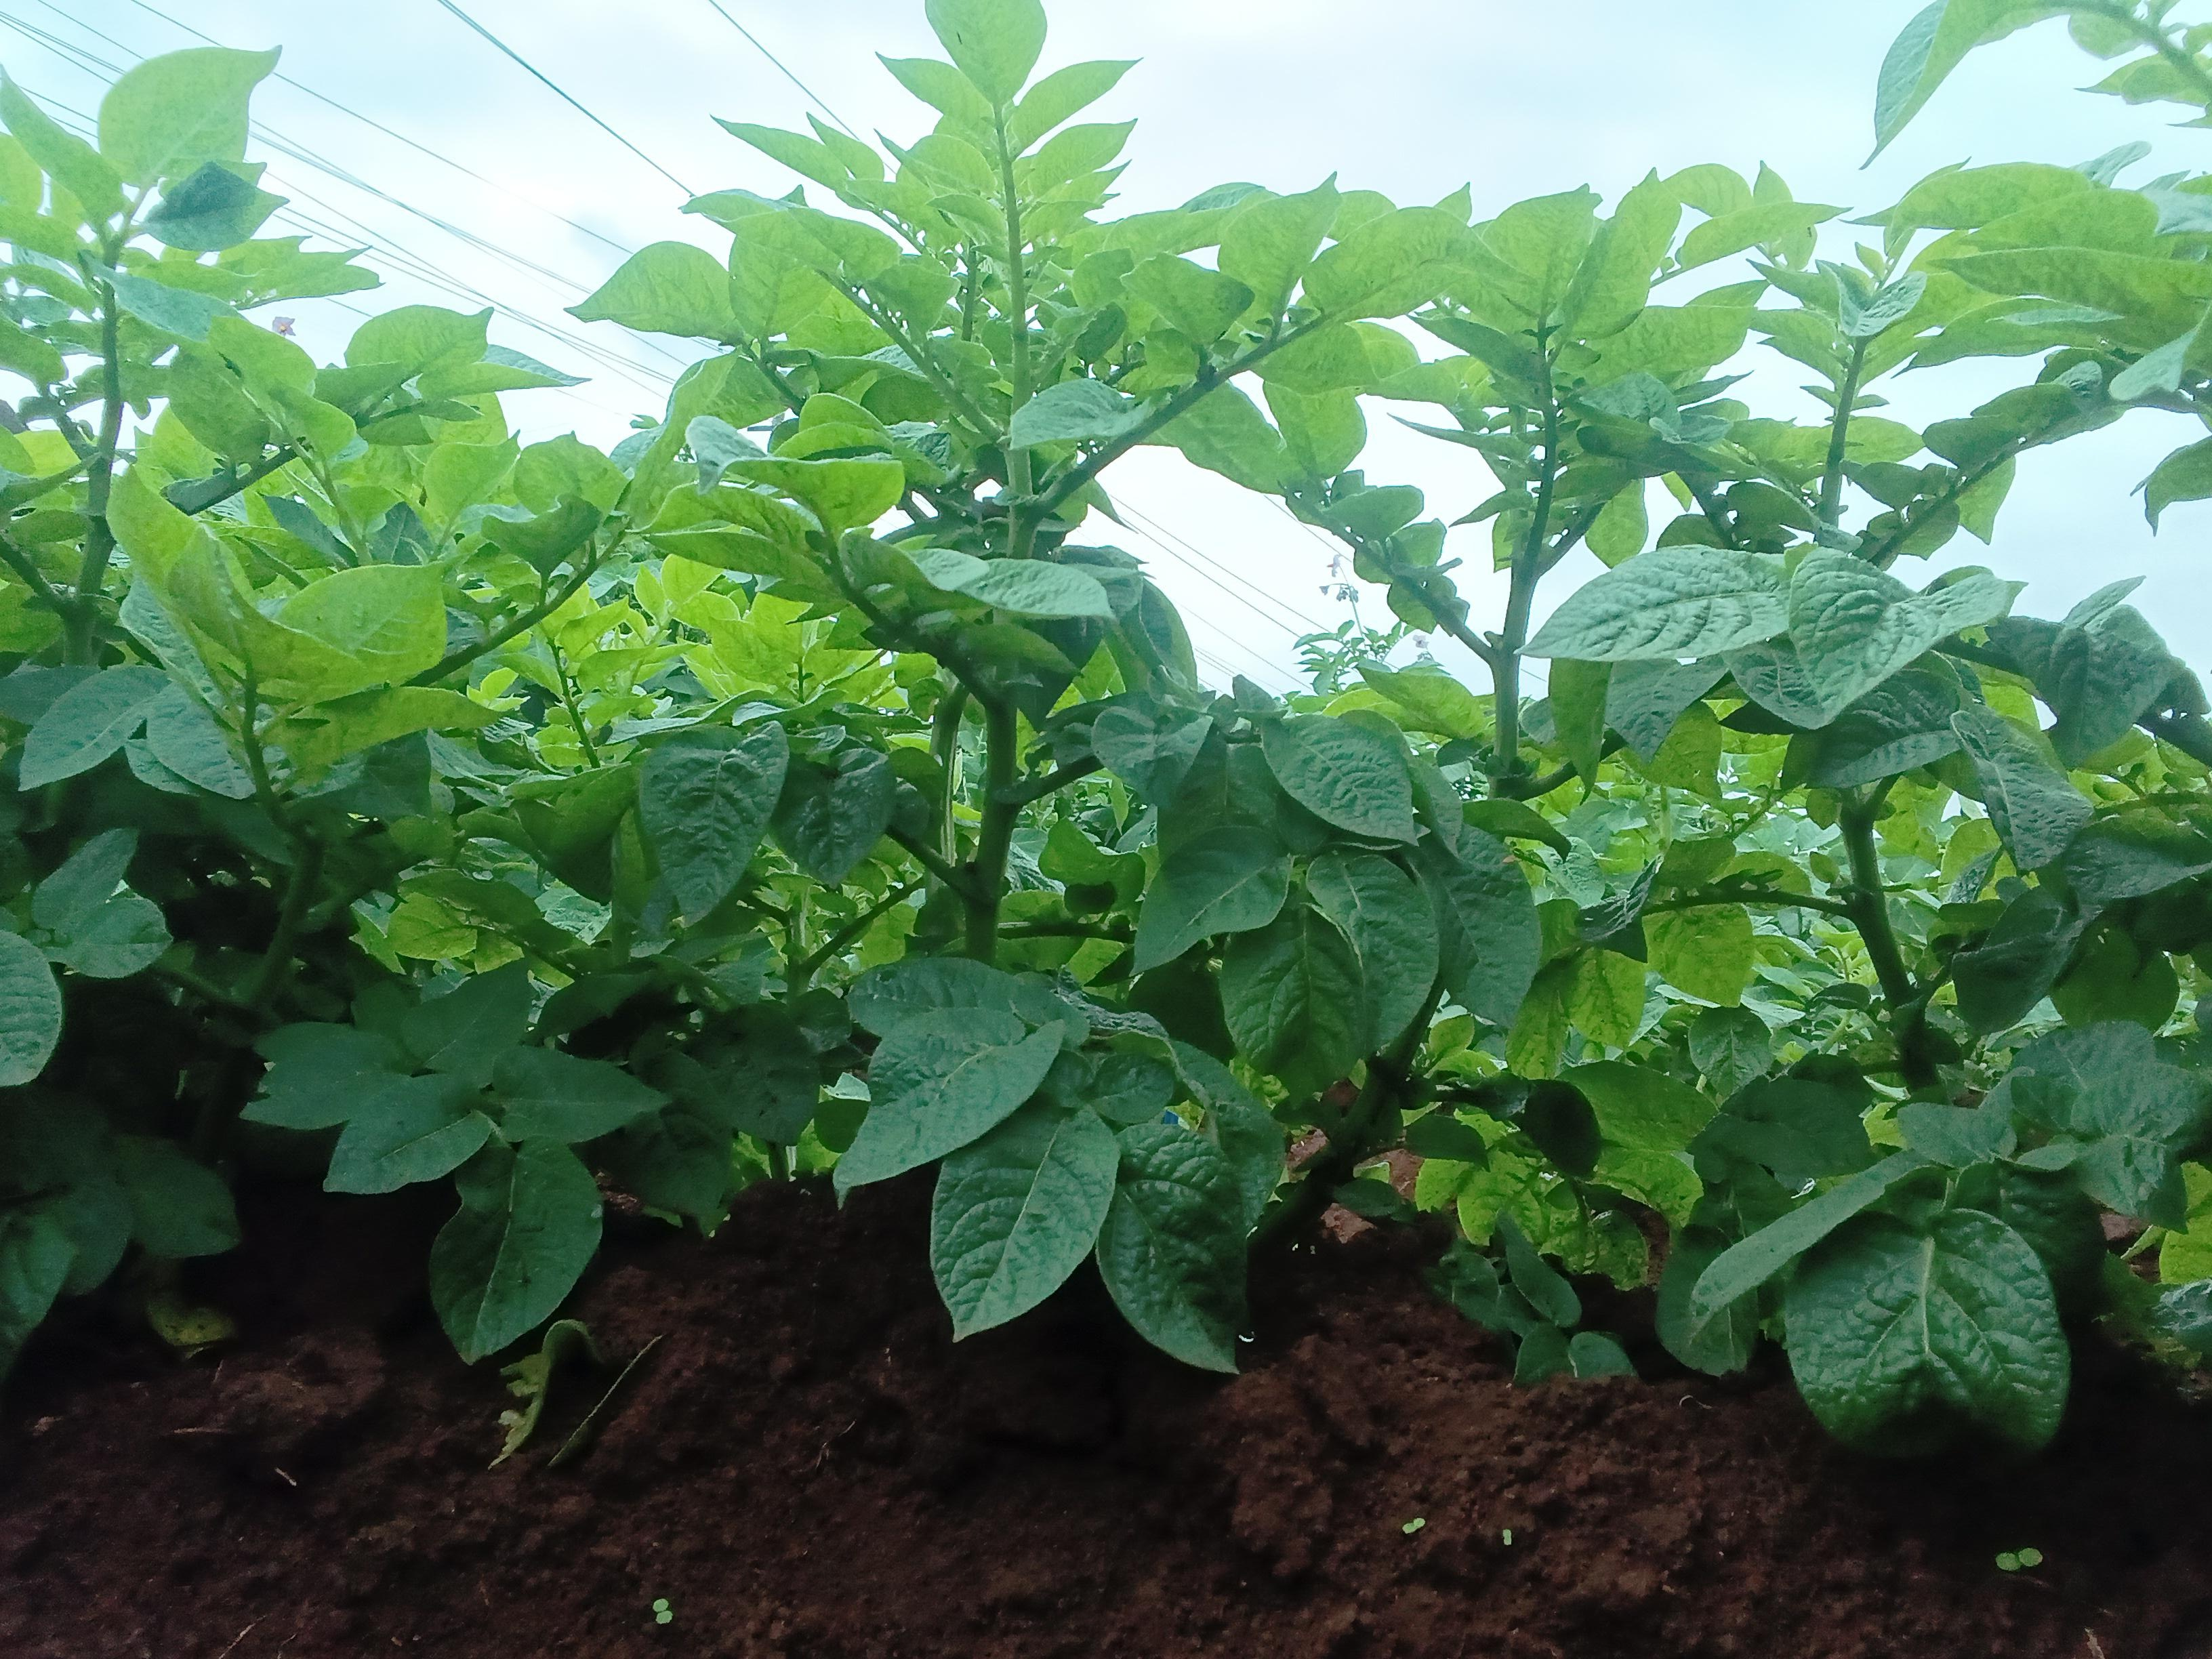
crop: potato
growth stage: vegetative
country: Kenya
